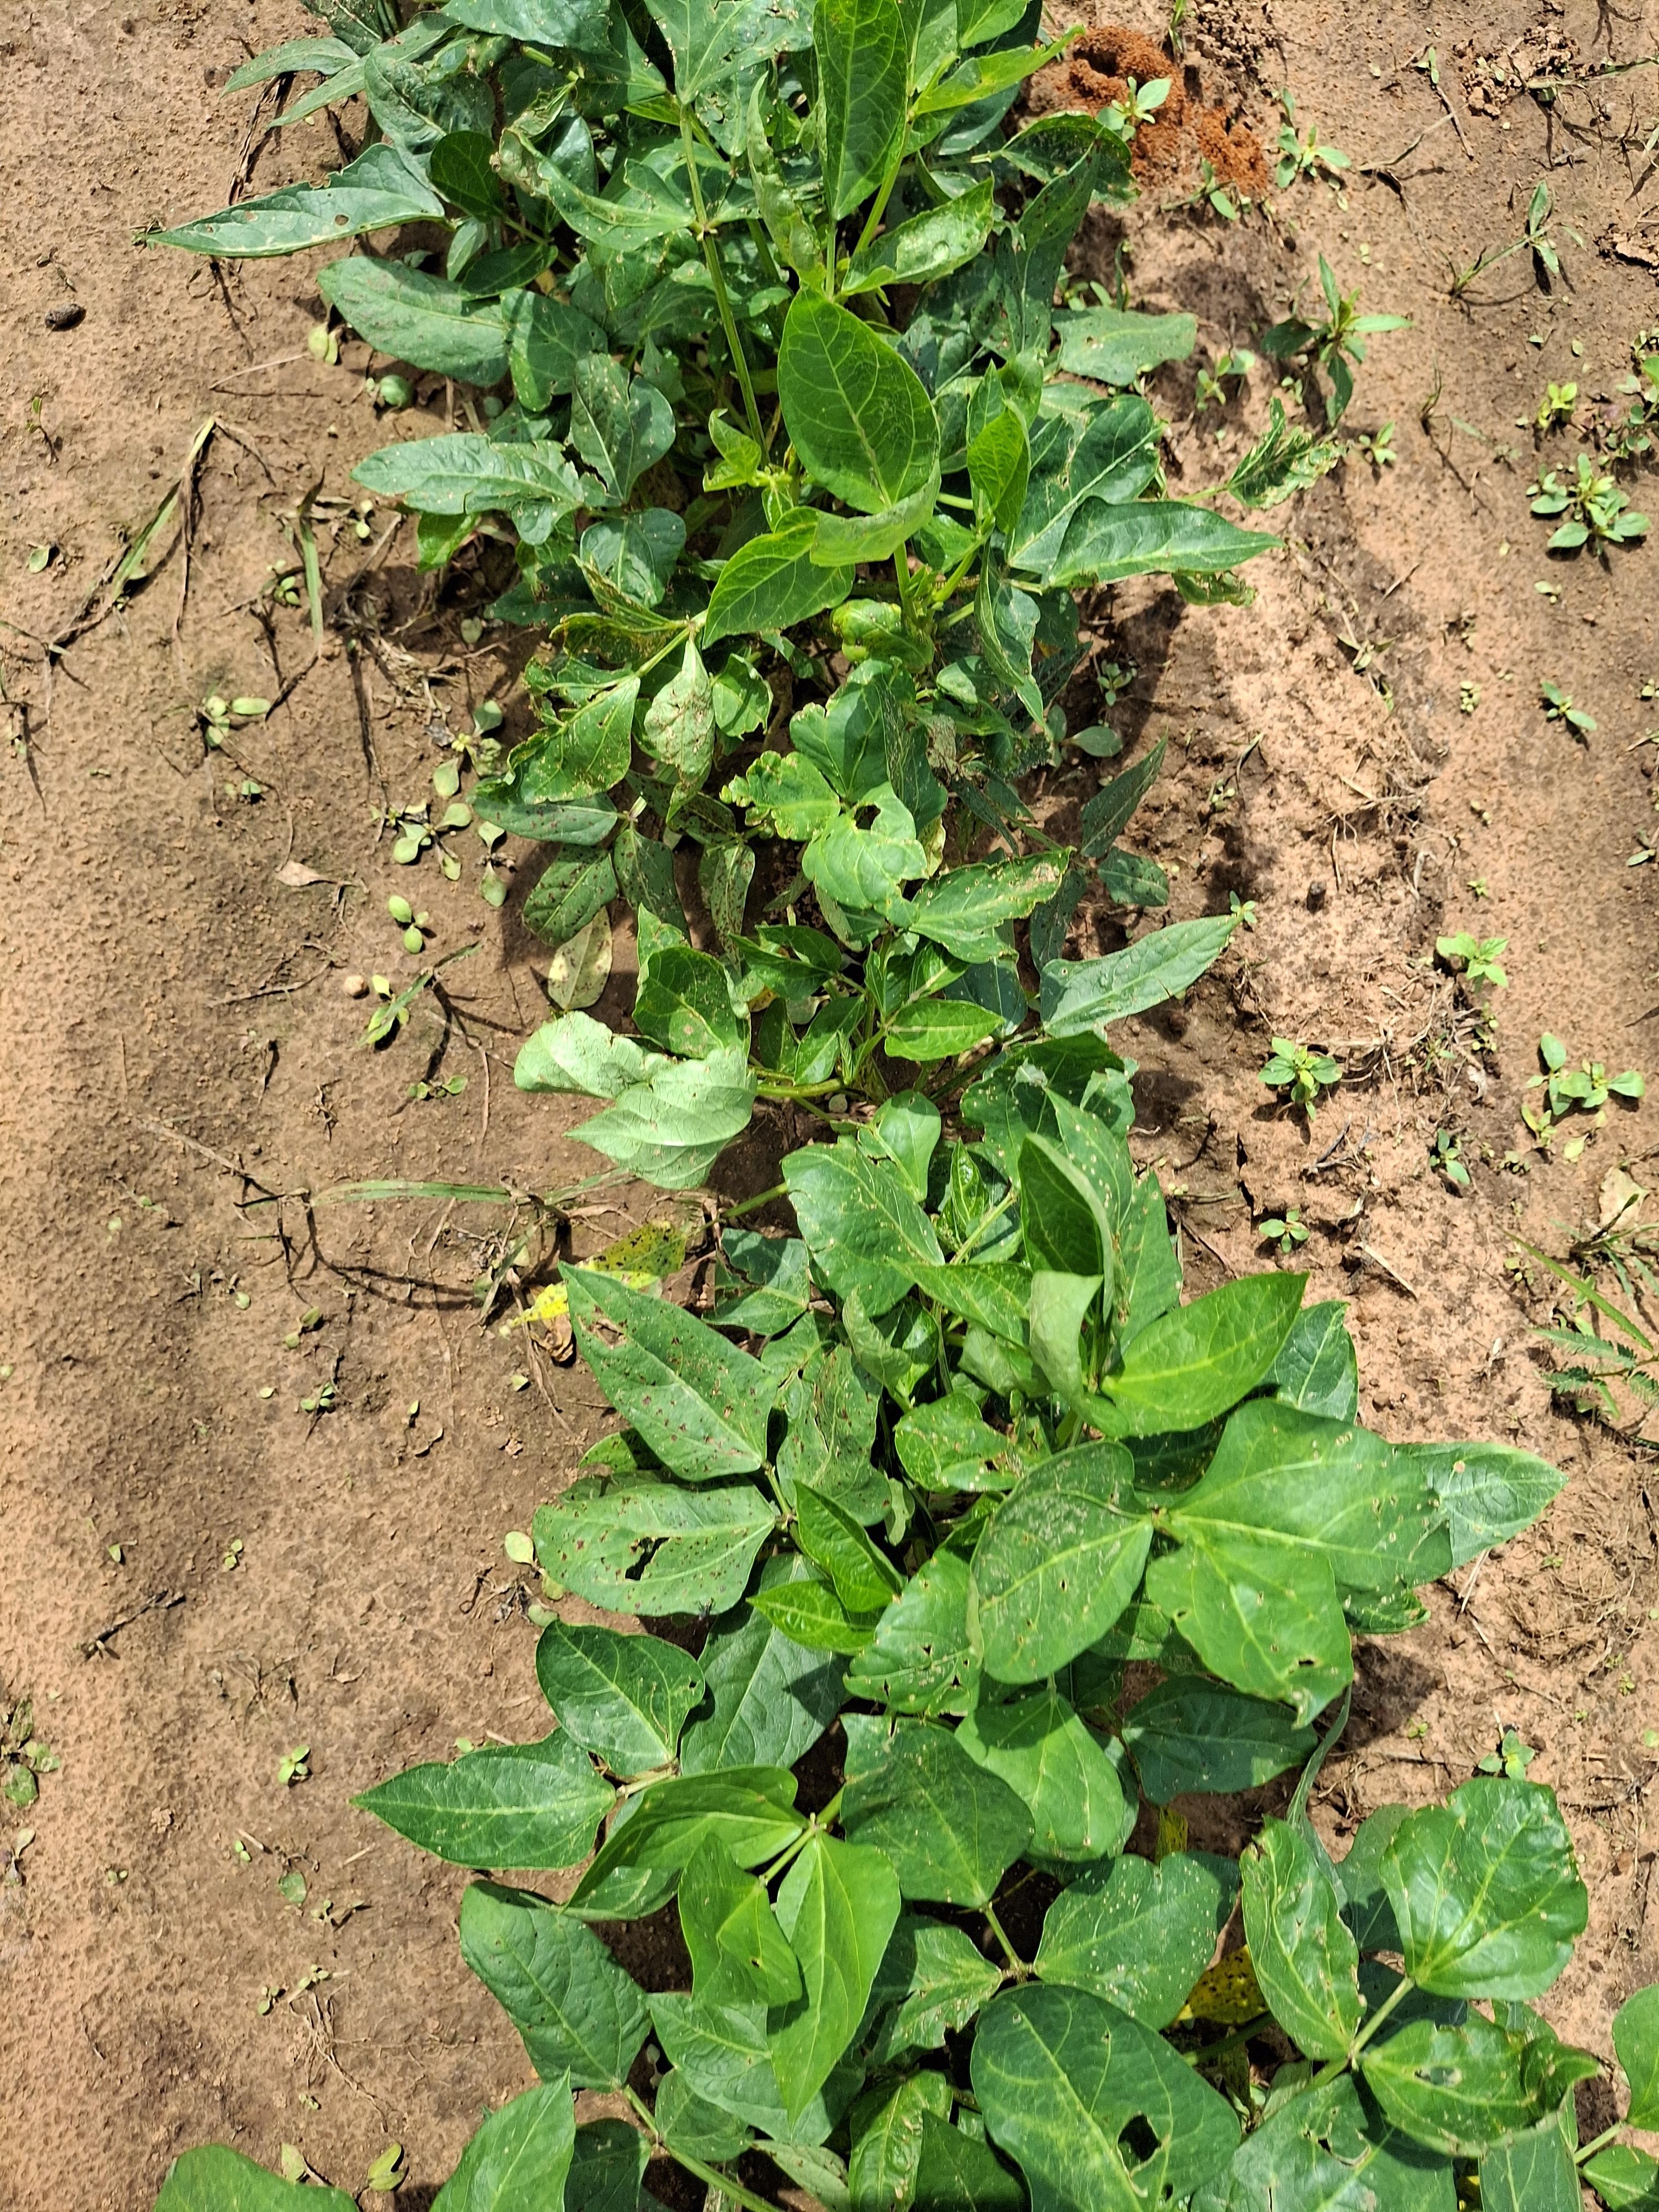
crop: cowpea
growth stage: vegetative
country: Nigeria
